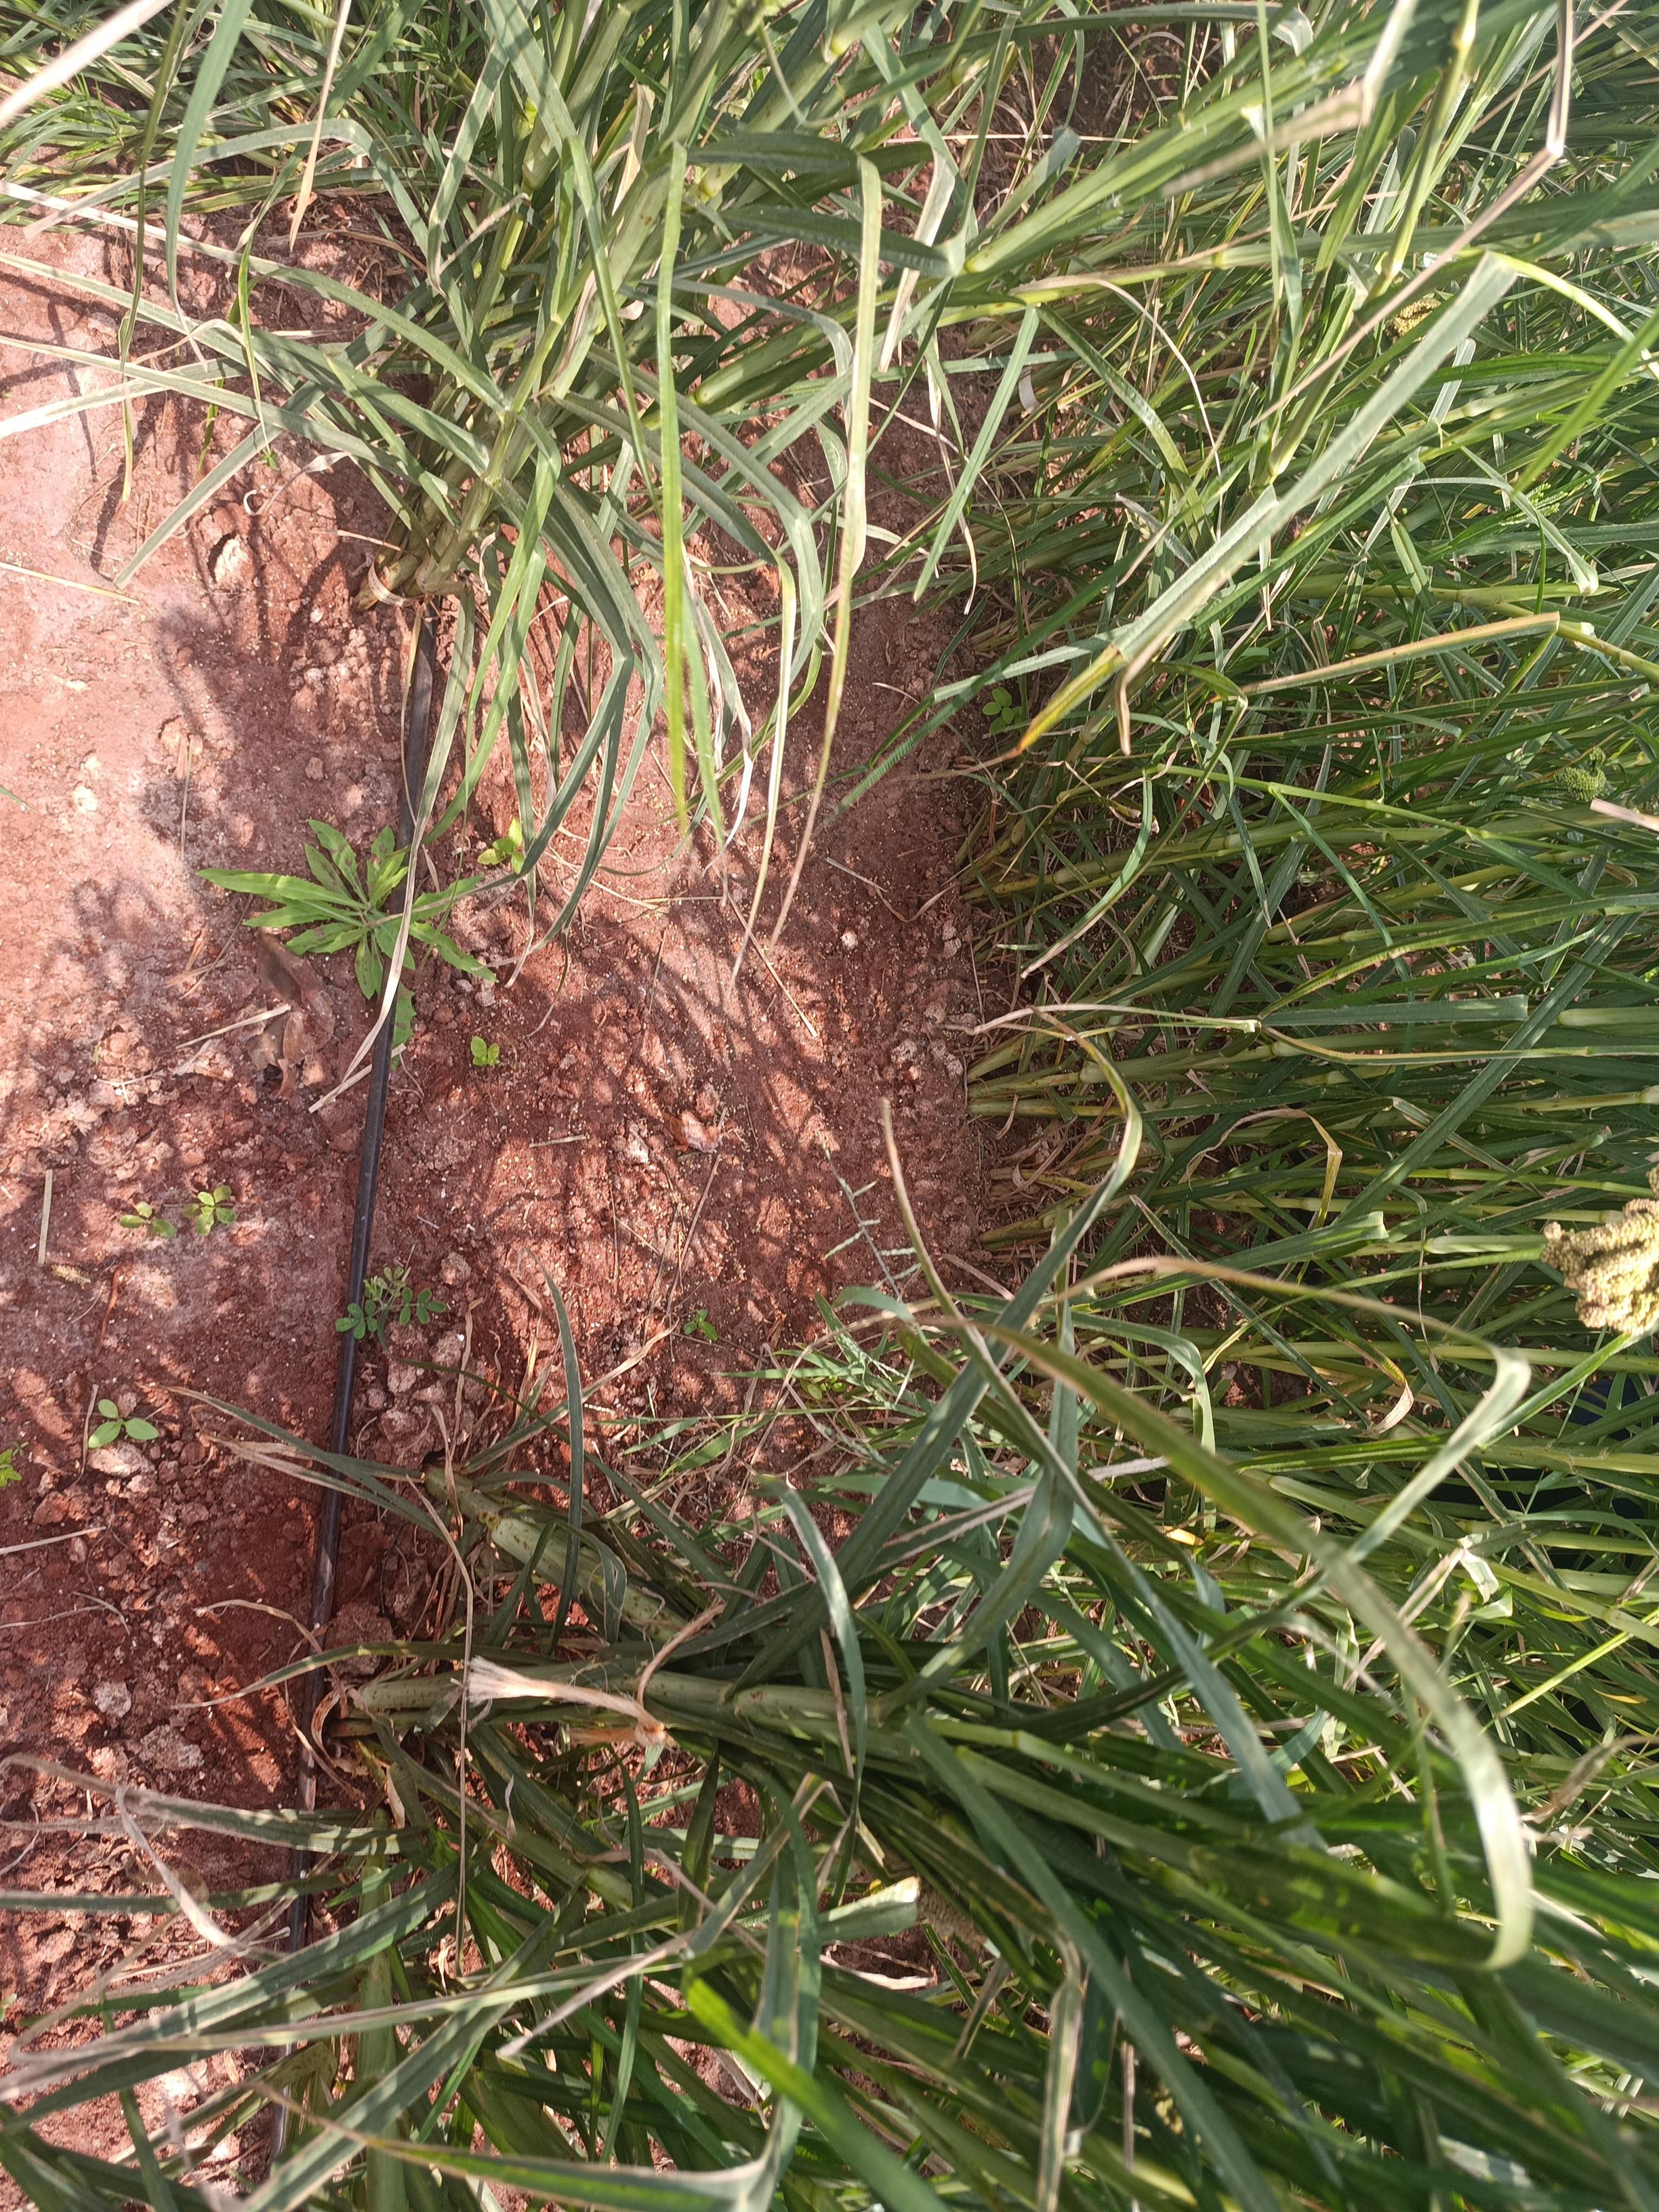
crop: finger millet
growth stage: filling grain
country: Kenya
